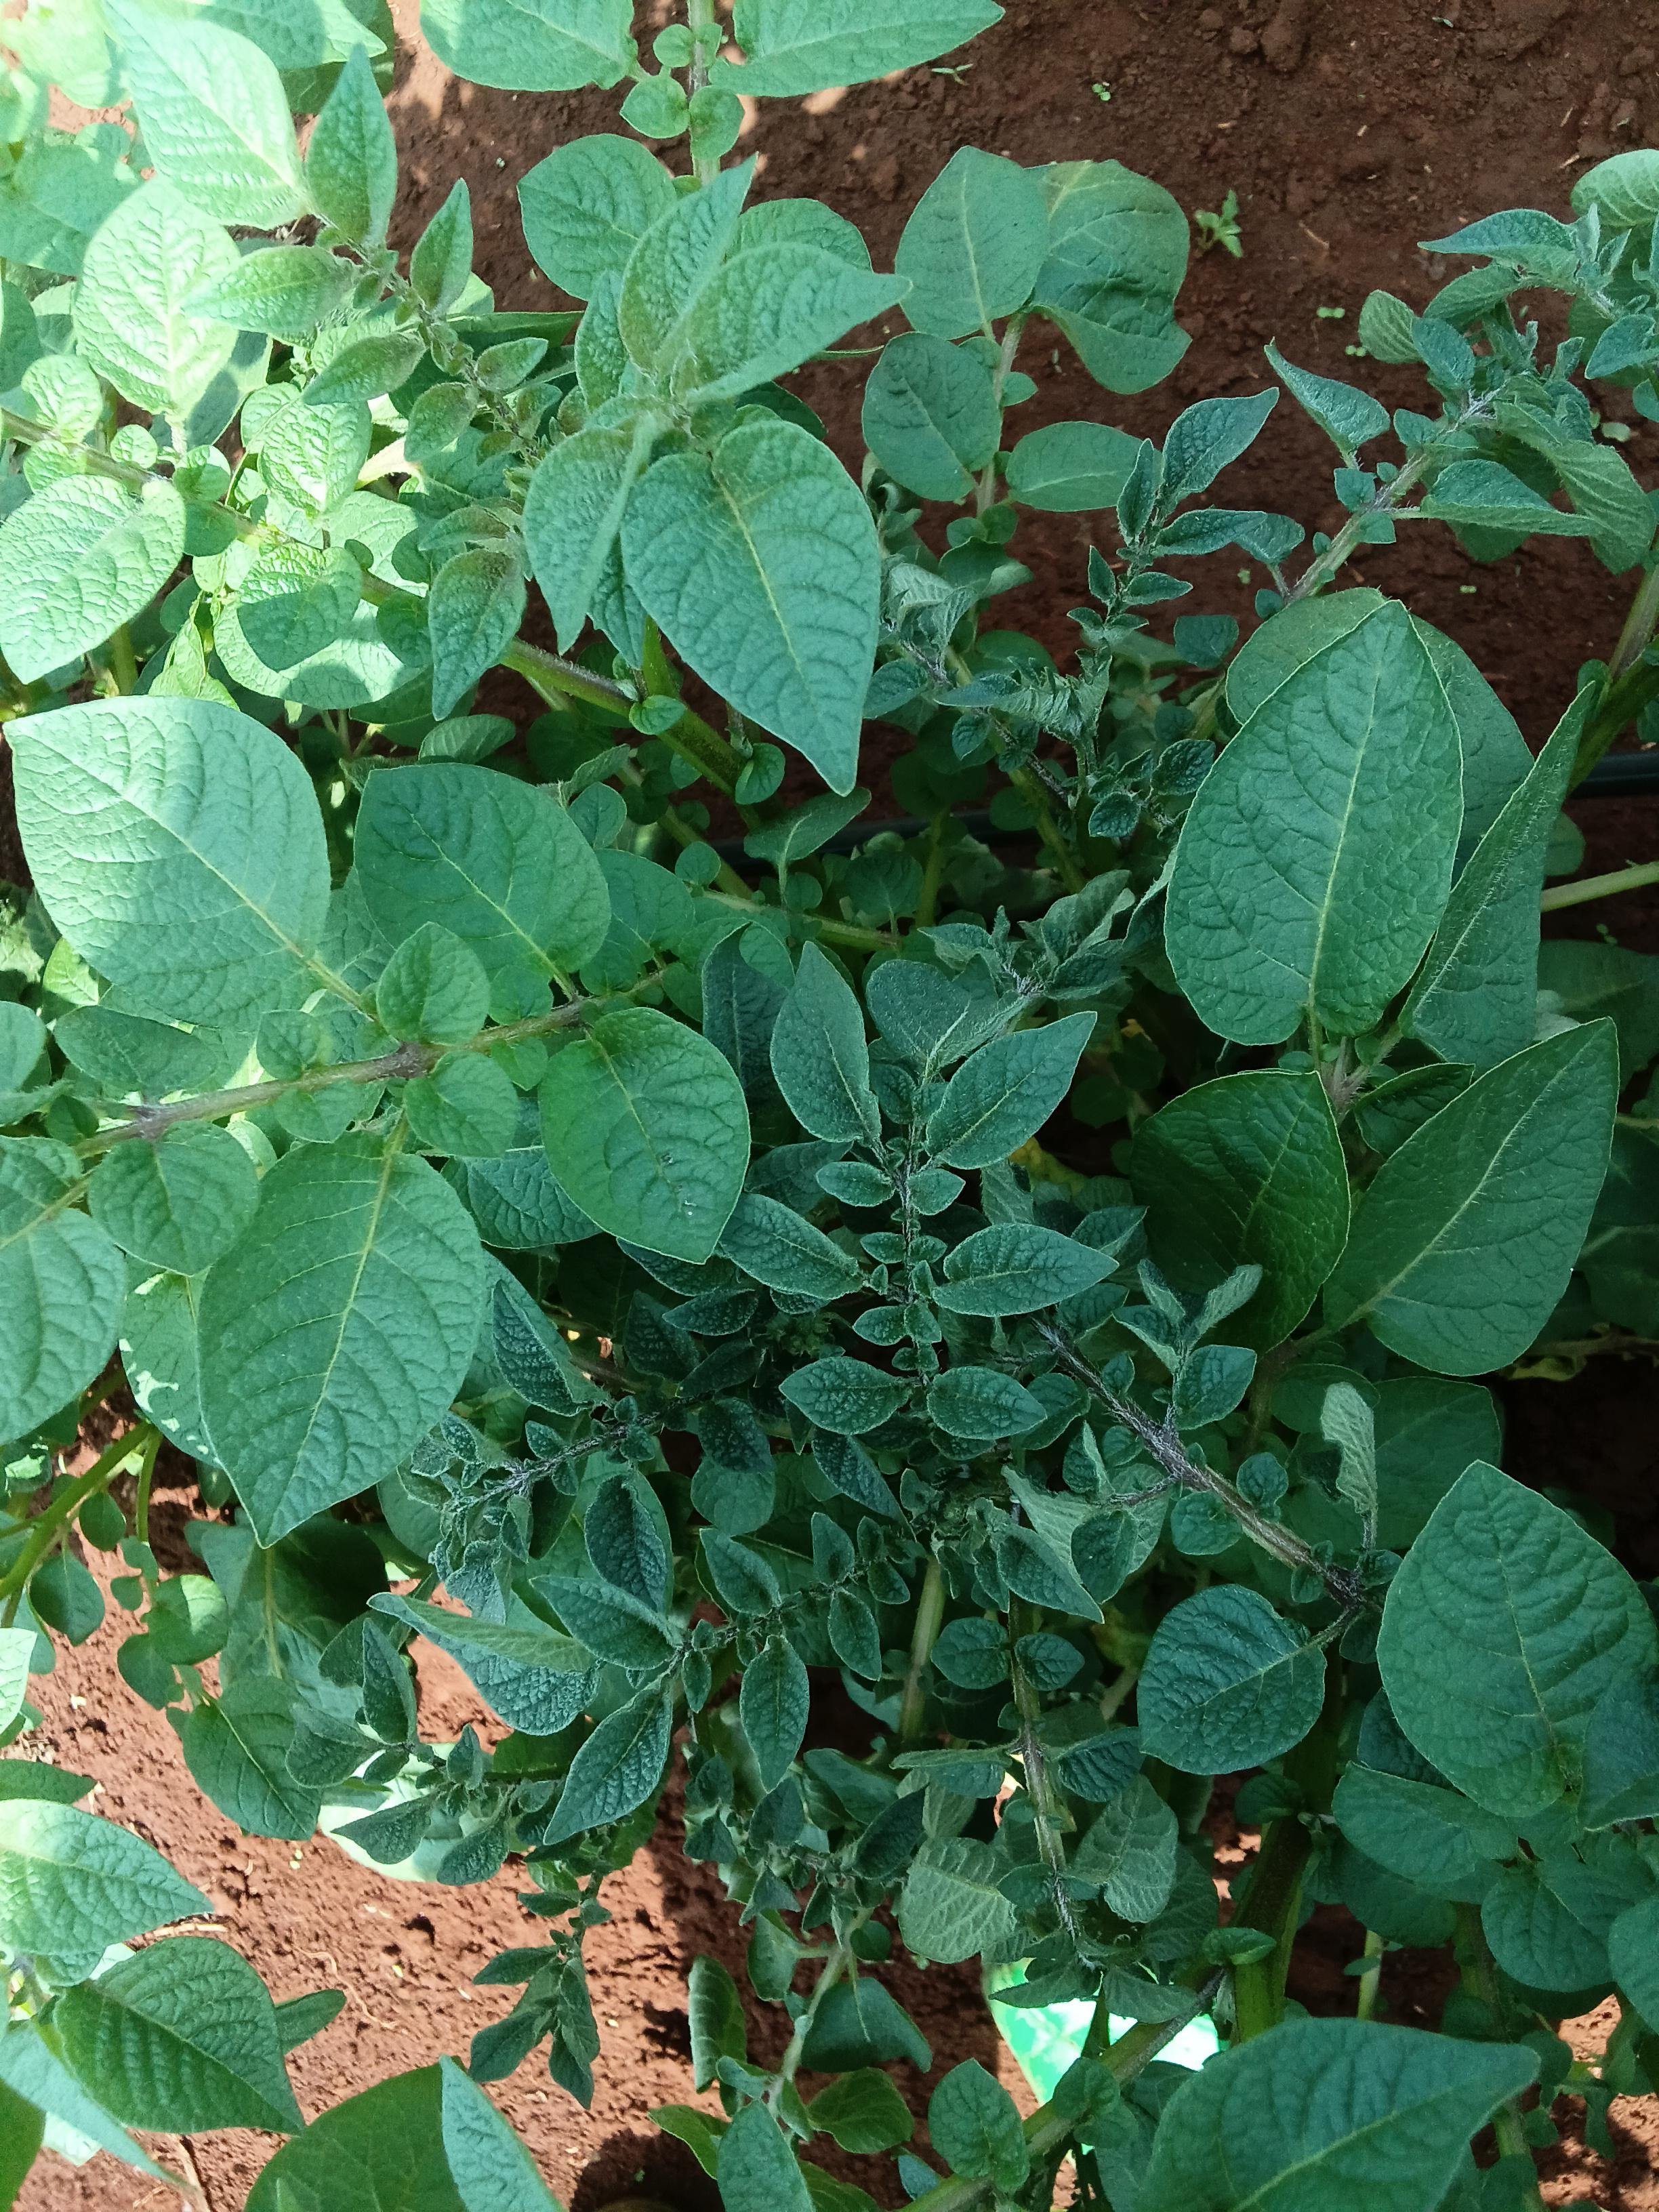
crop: potato
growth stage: vegetative
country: Kenya
